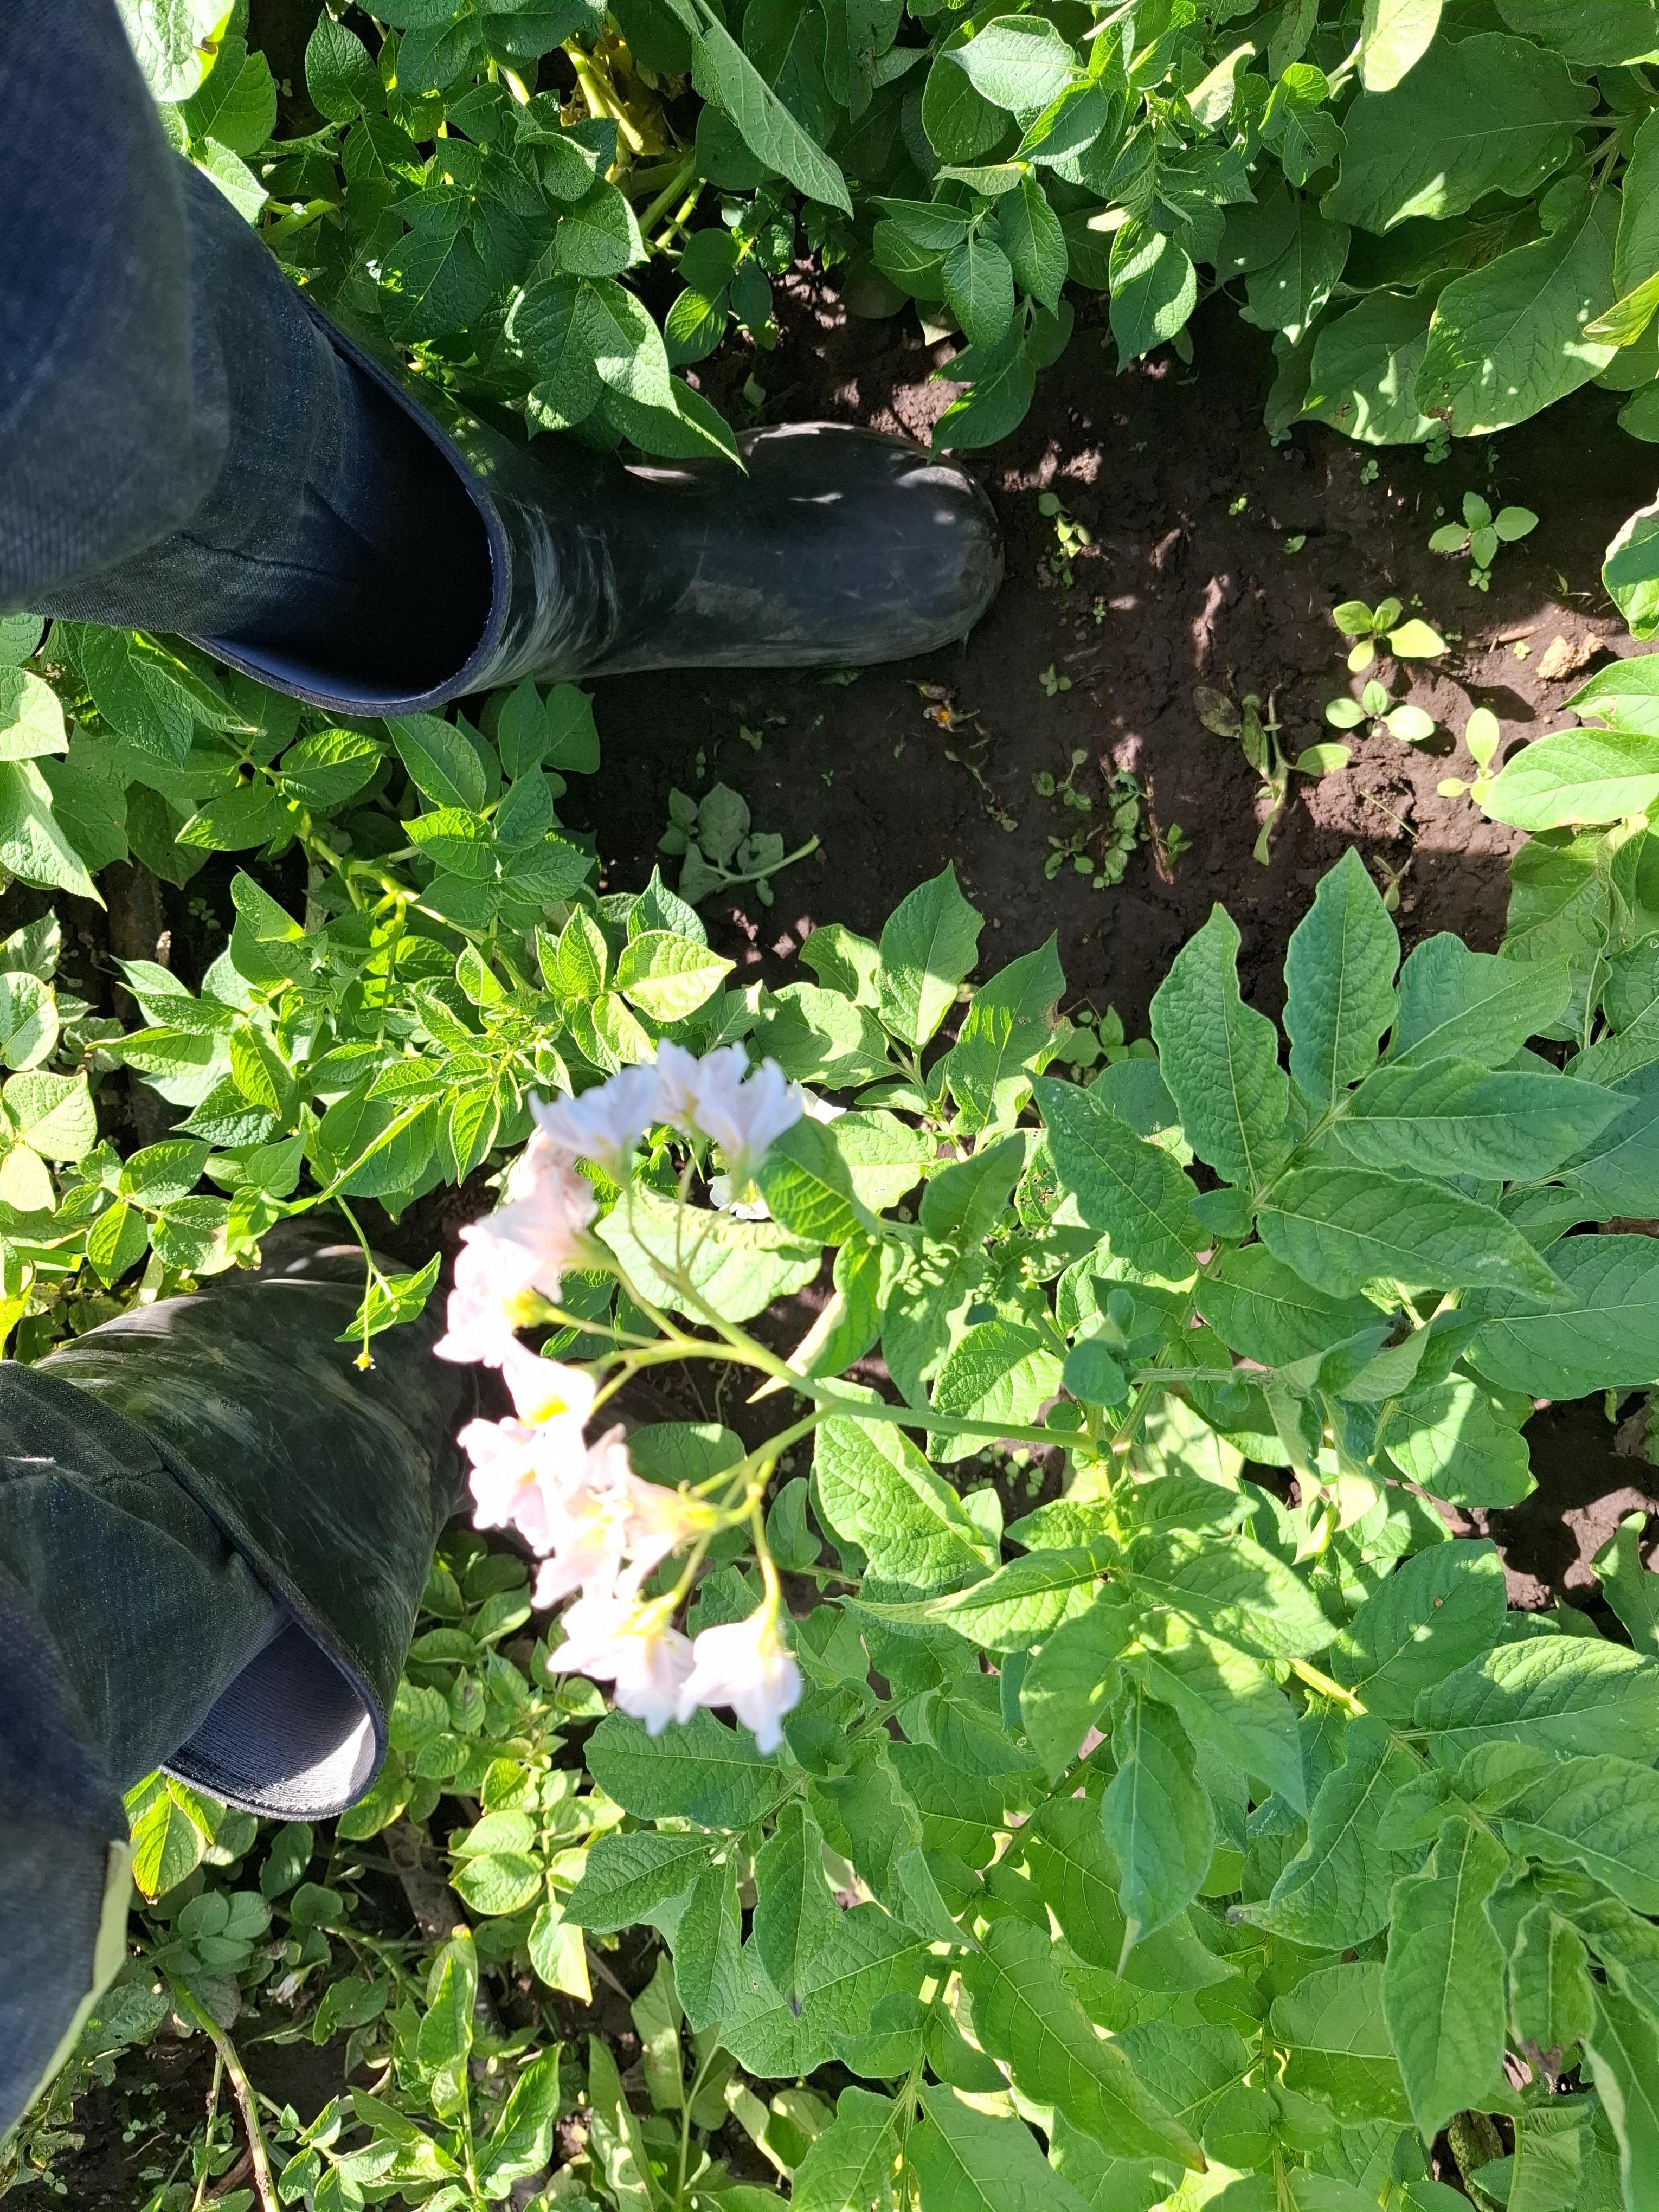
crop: potato
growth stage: flowering
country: Tanzania
